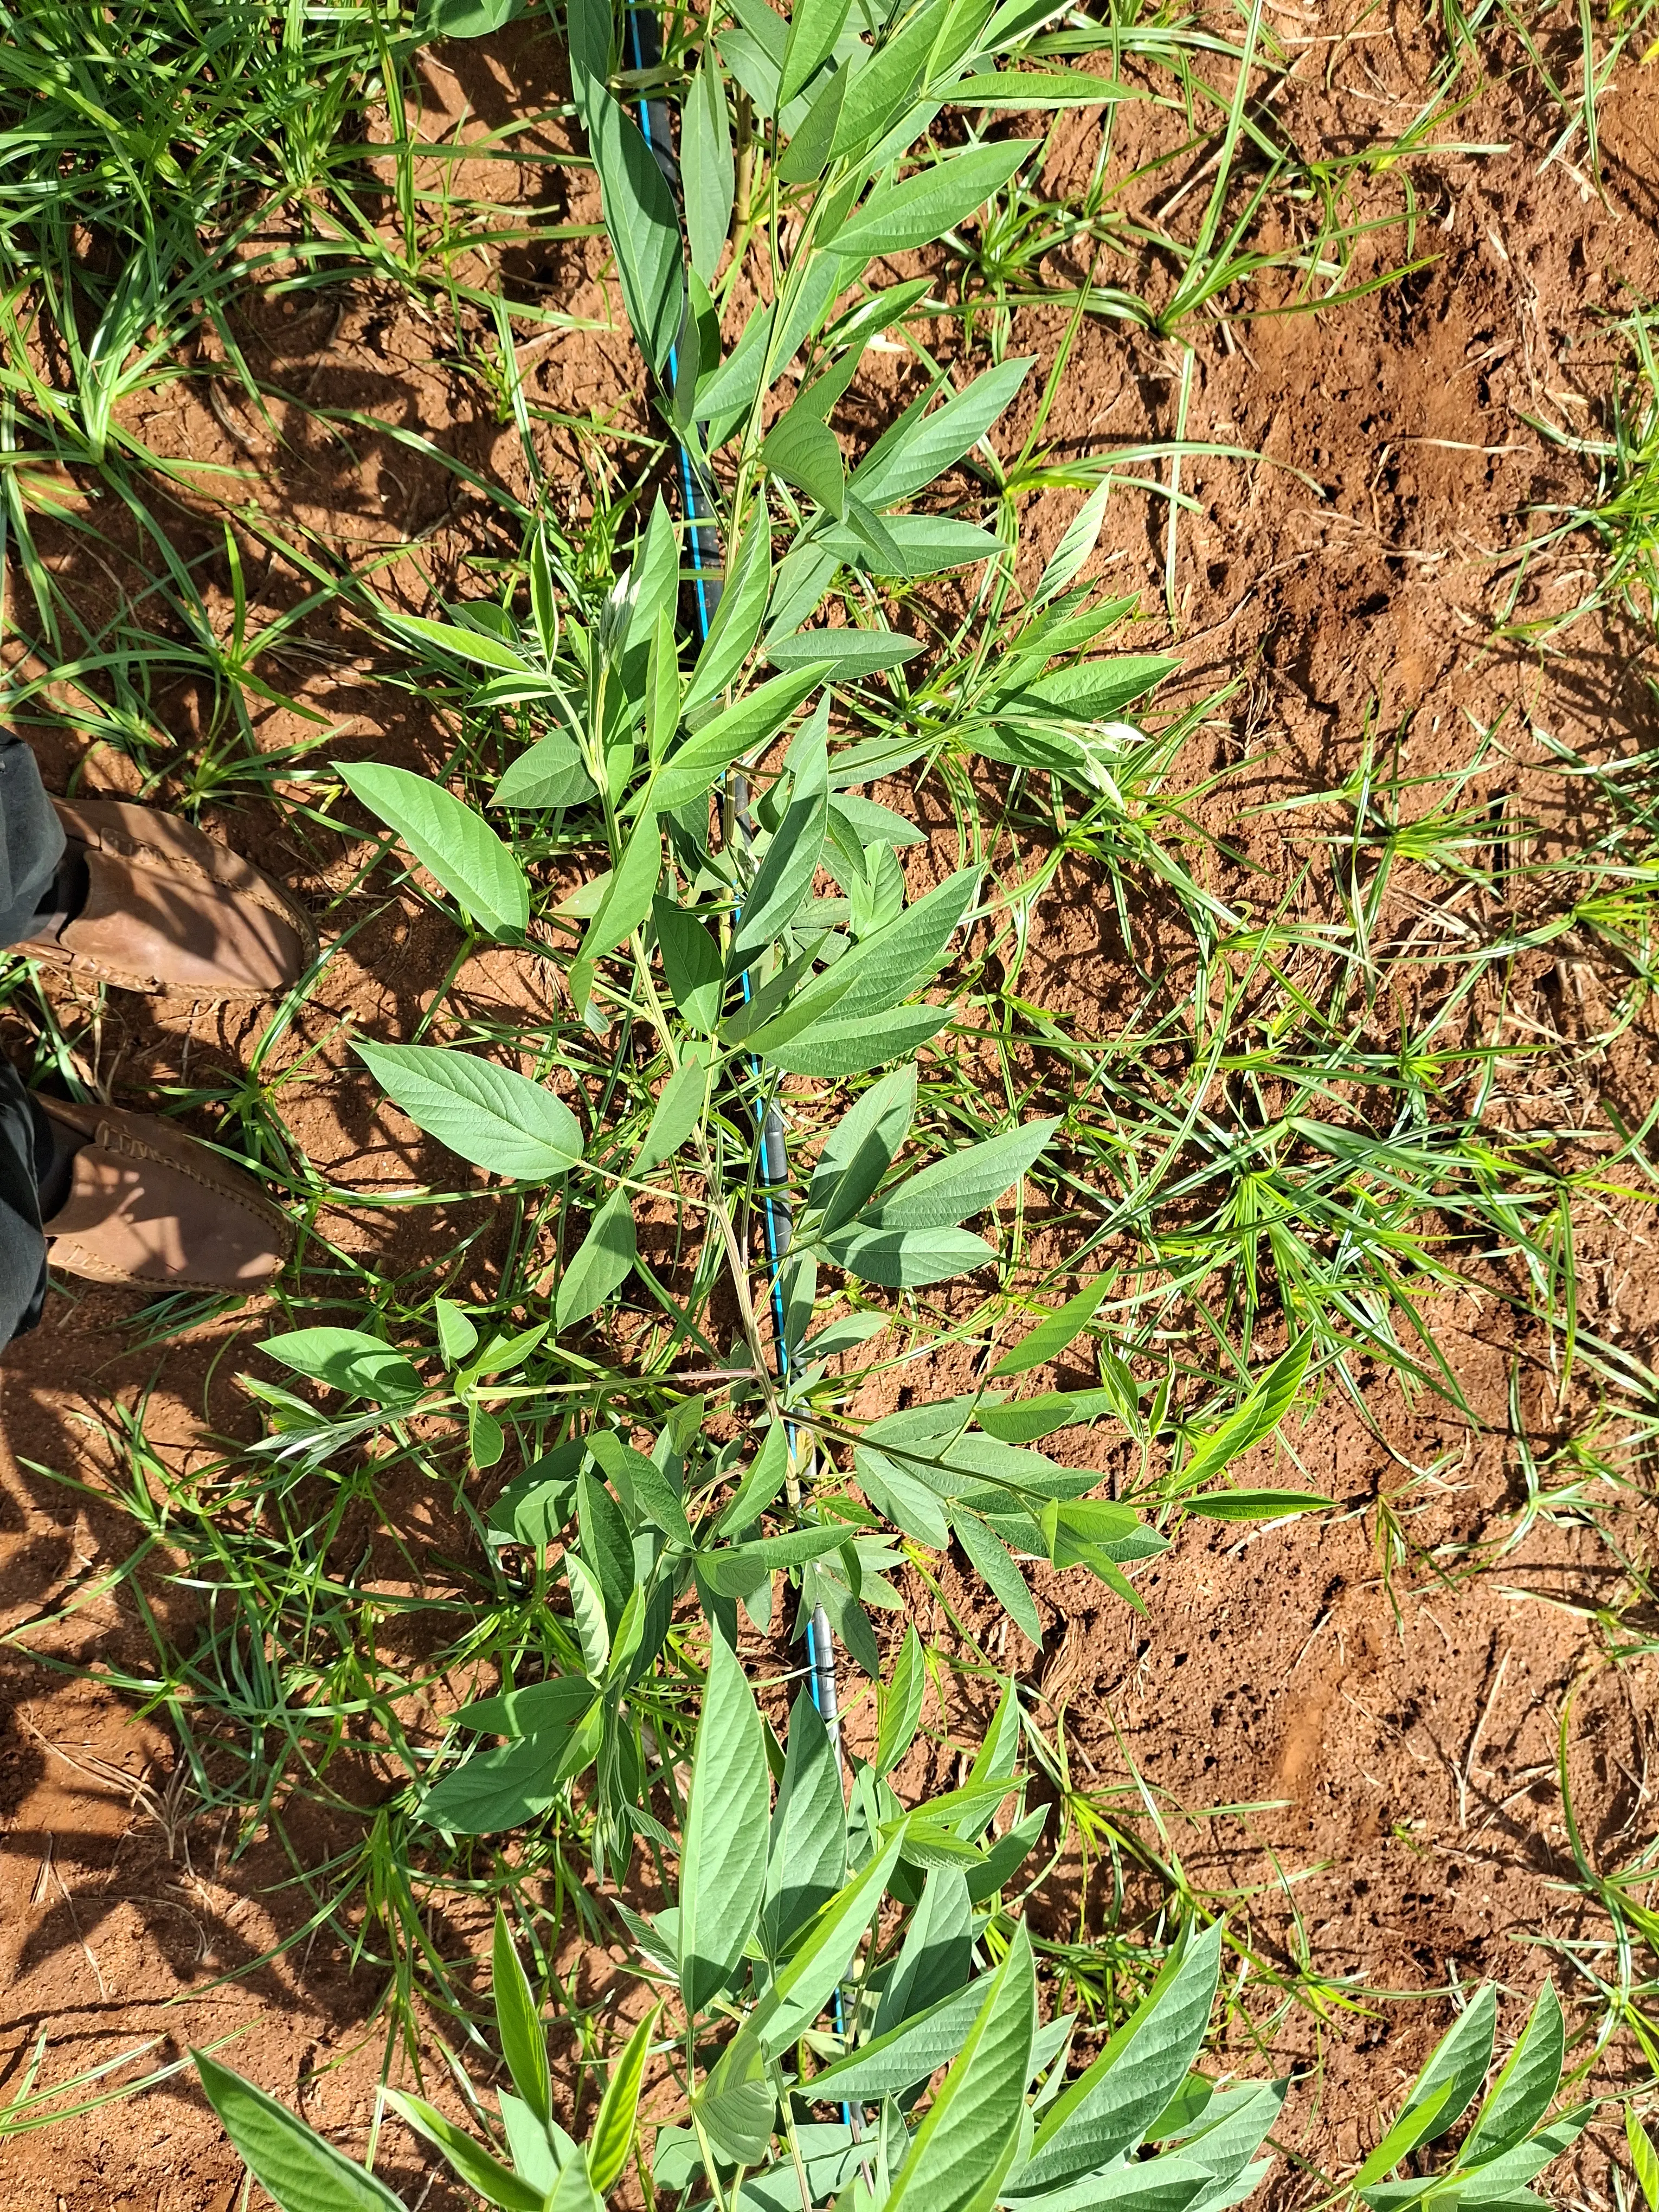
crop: pigeonpea
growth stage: vegetative
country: Kenya
